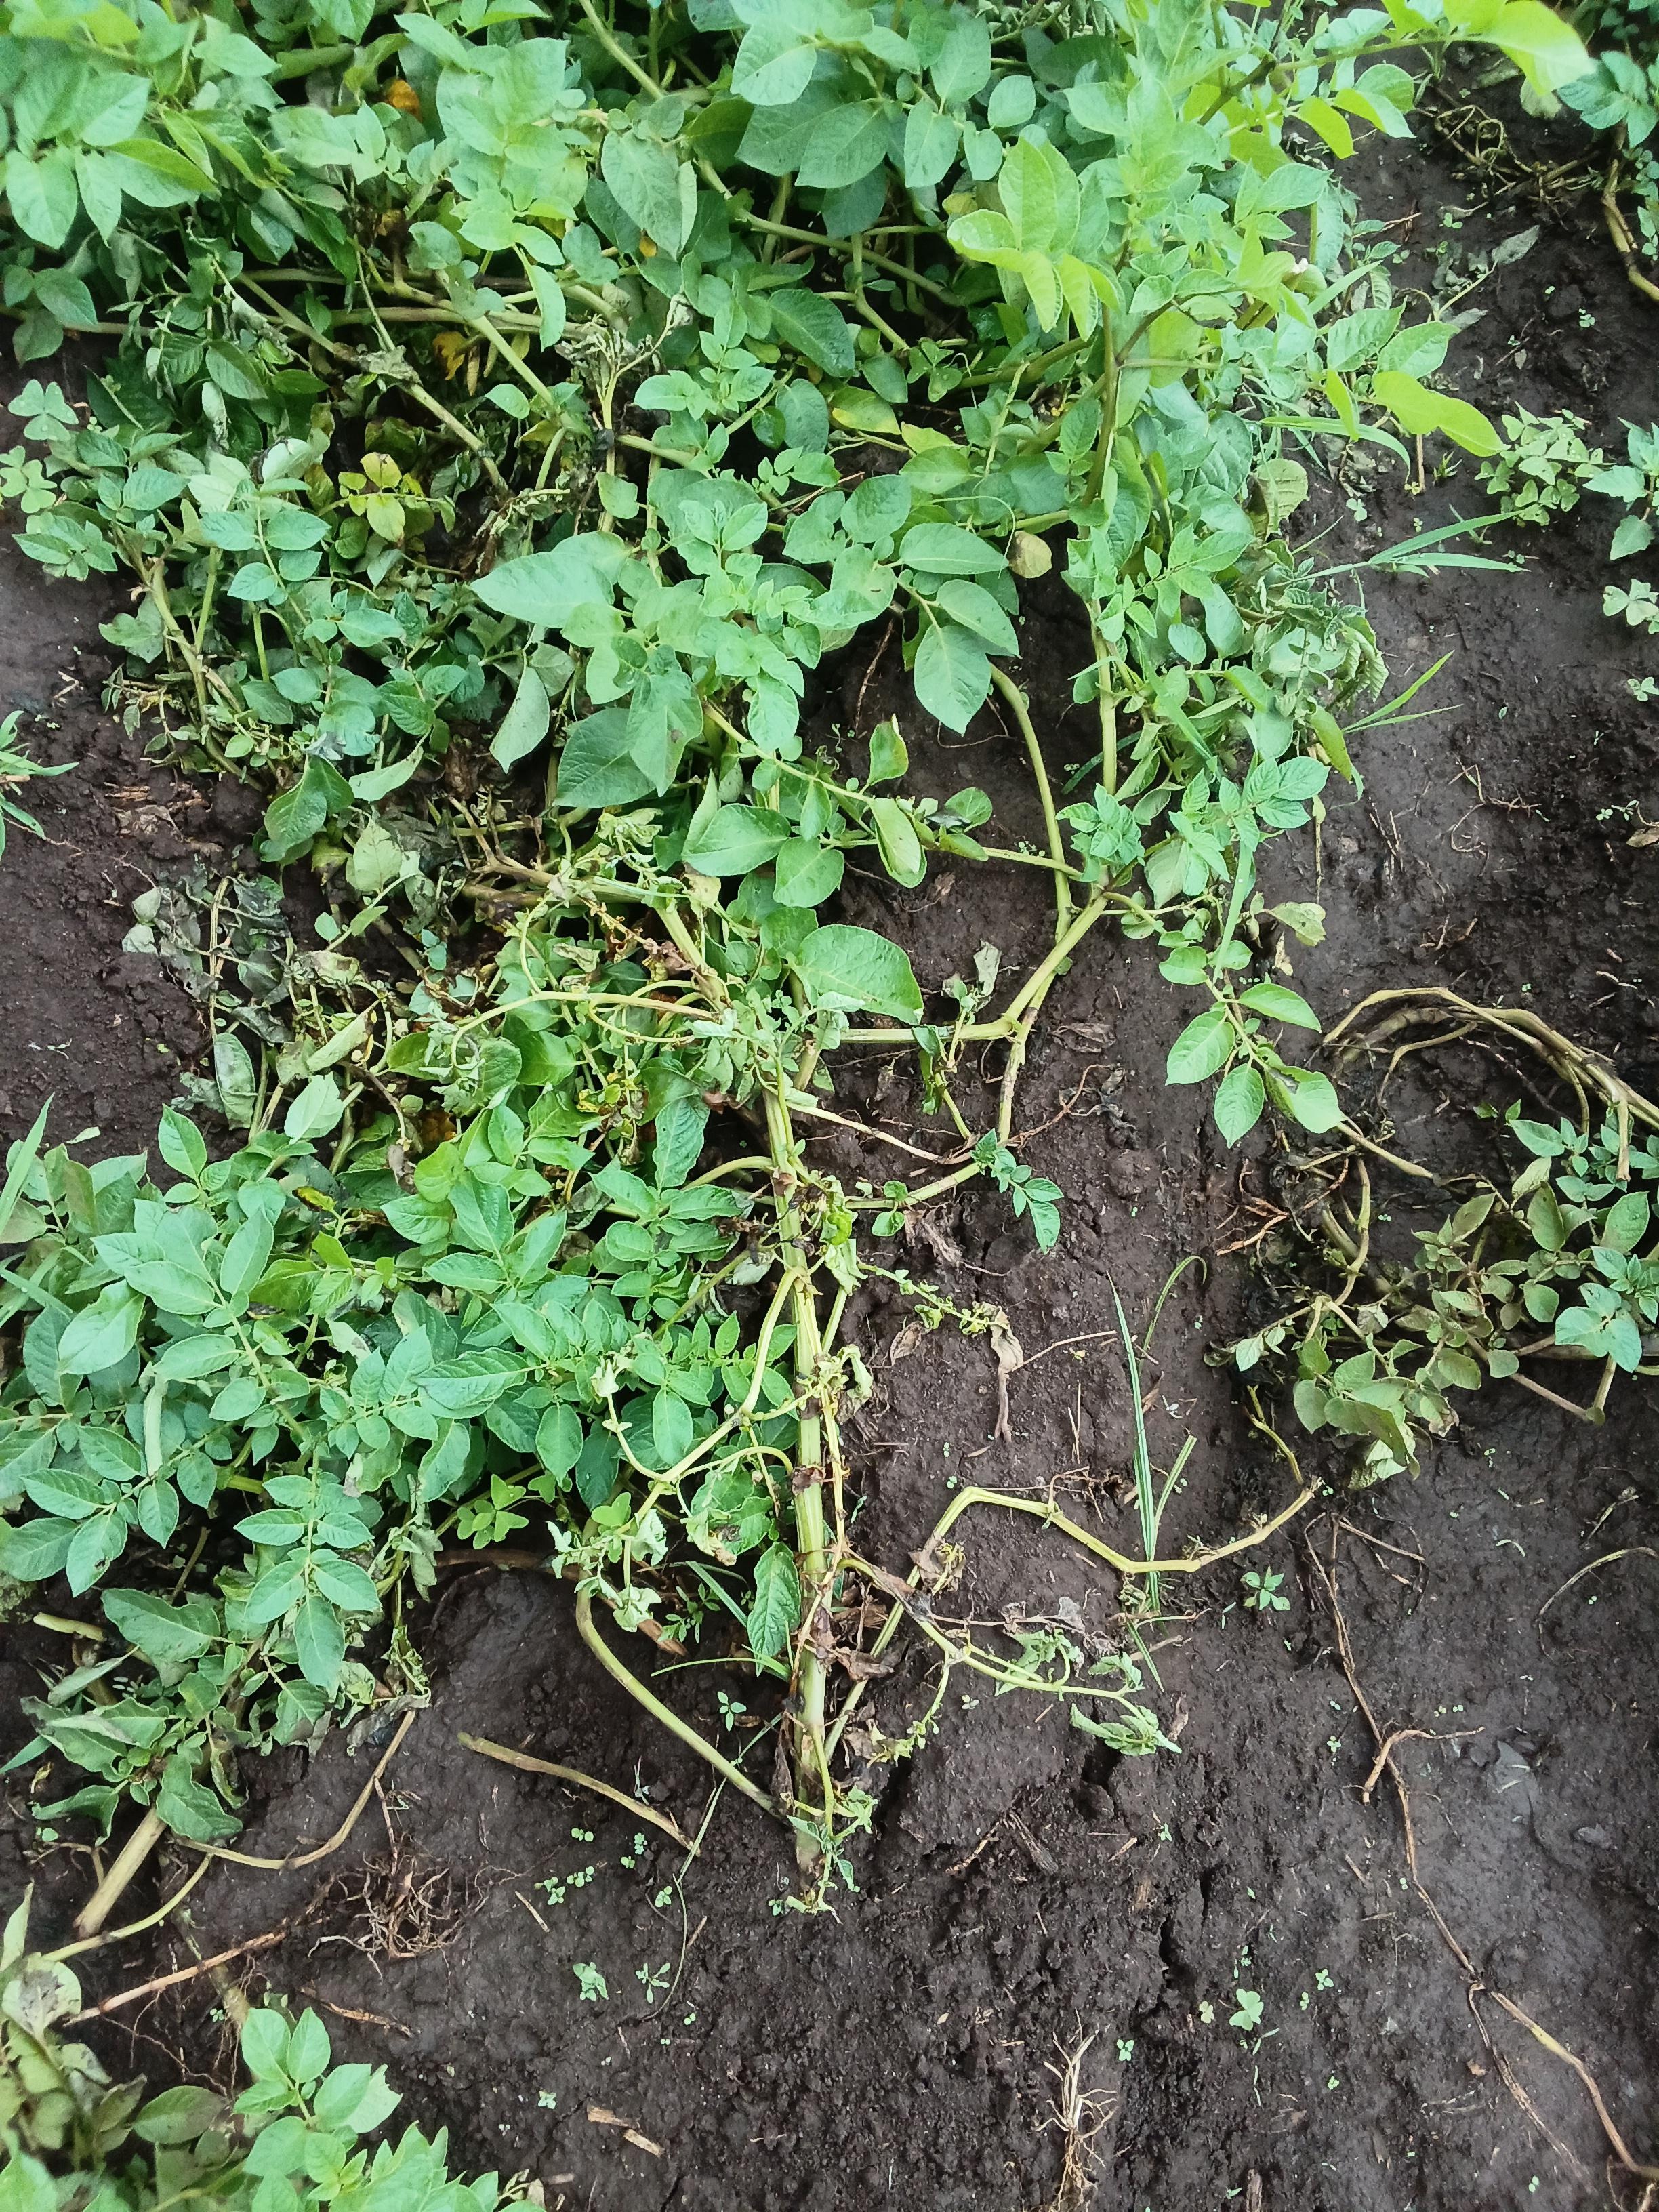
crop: potato
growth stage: vegetative
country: Kenya
